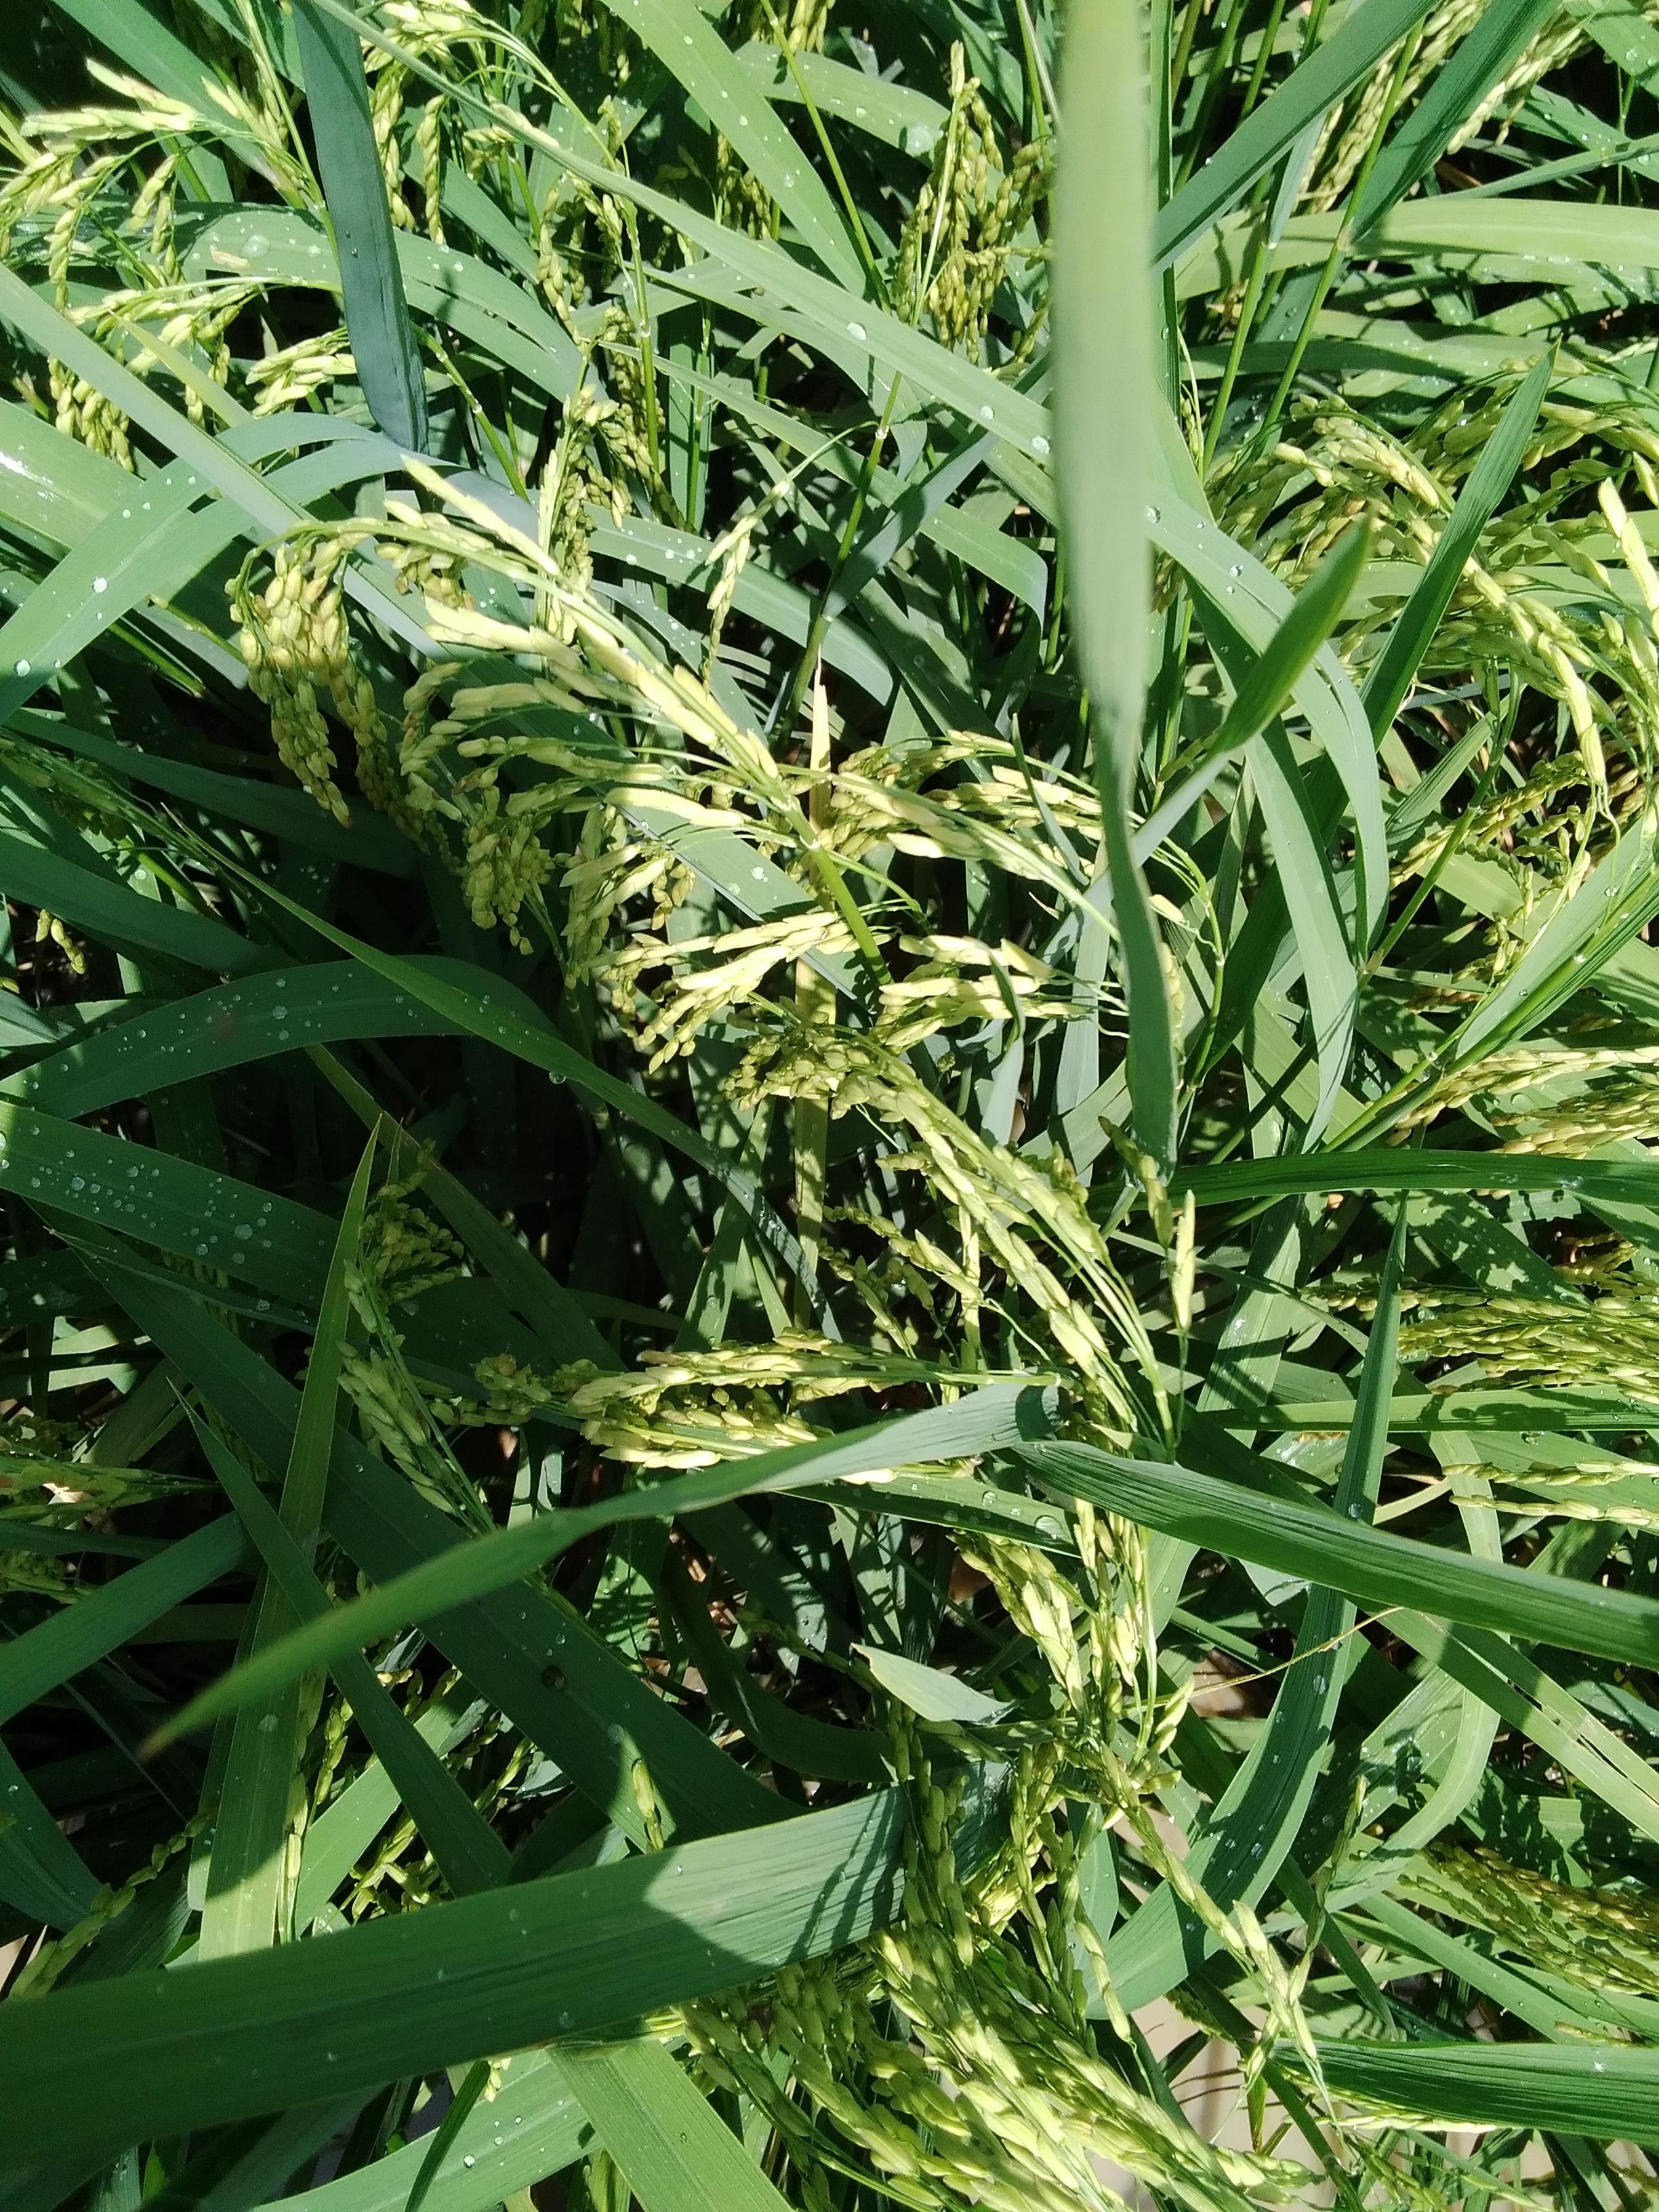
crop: rice
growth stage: ripening
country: Nigeria
